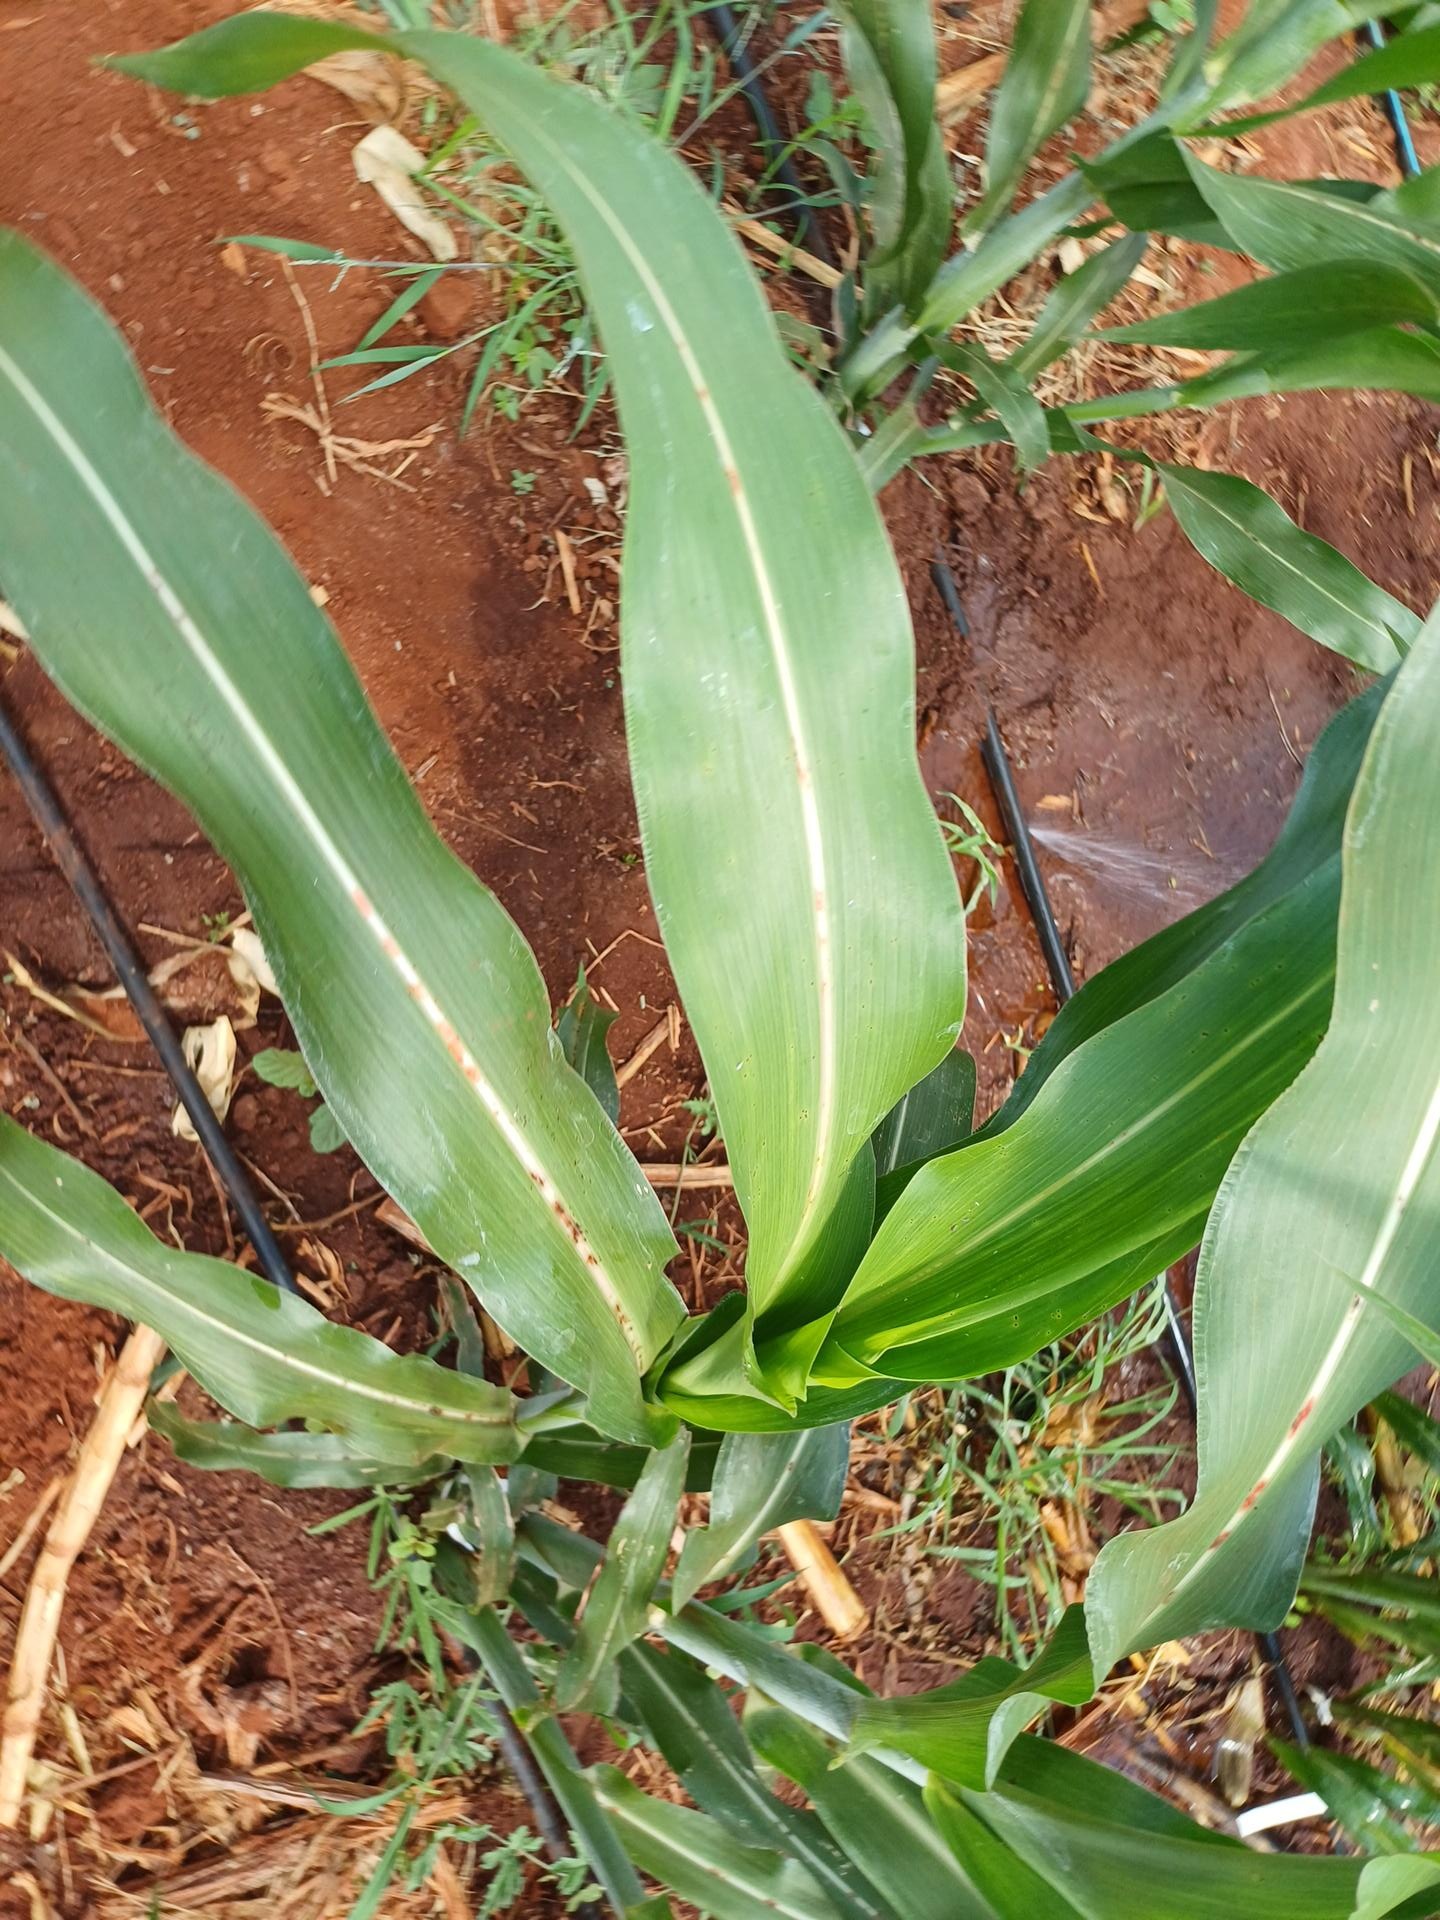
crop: sorghum
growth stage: vegetative
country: Kenya
